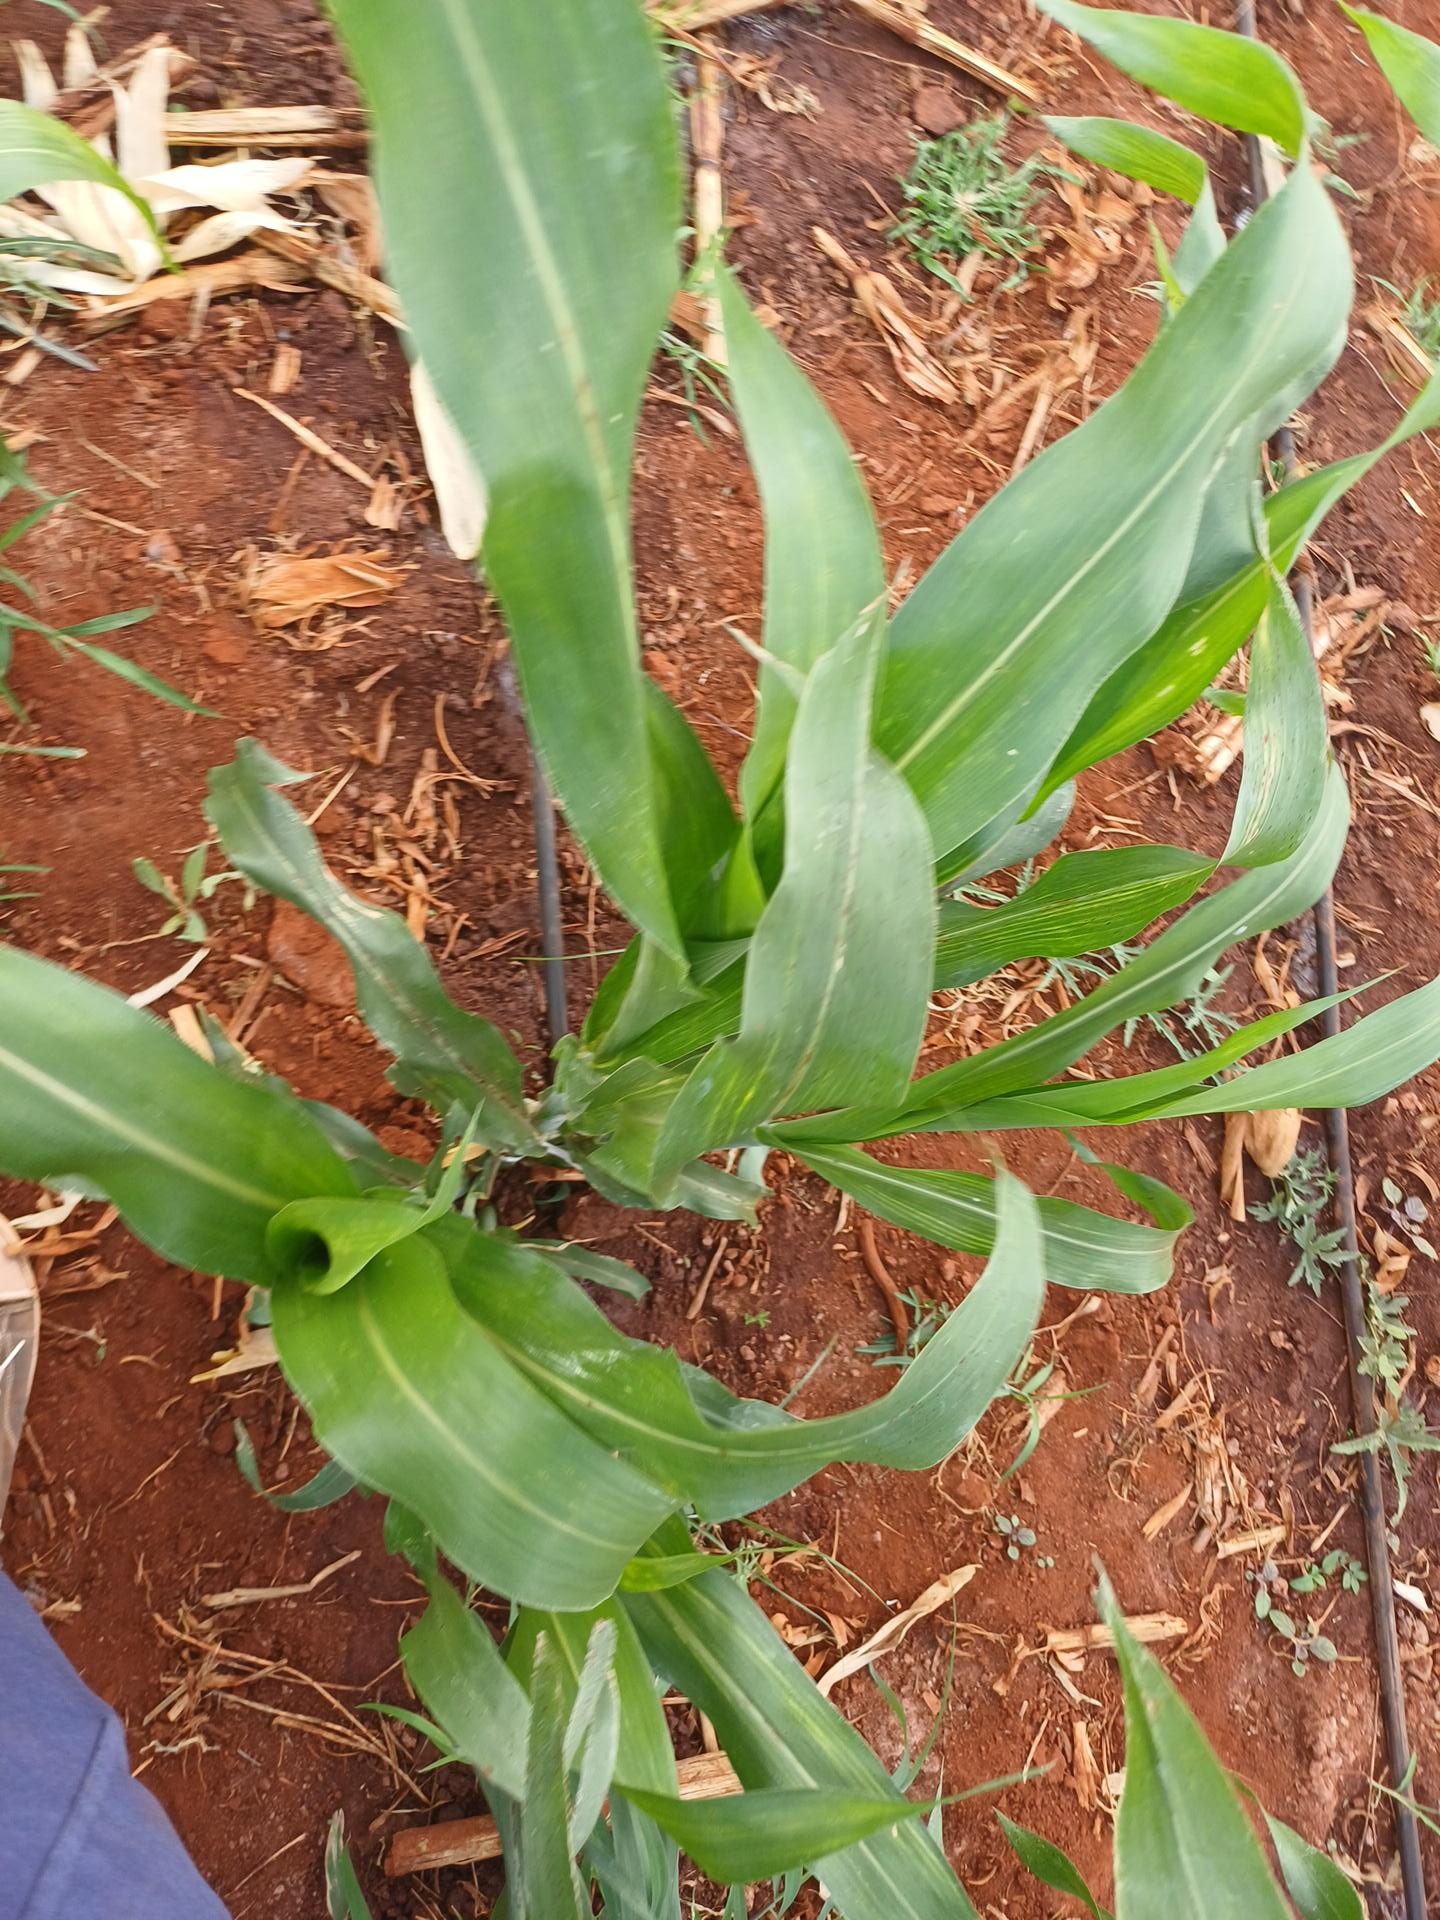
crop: sorghum
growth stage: vegetative
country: Kenya
